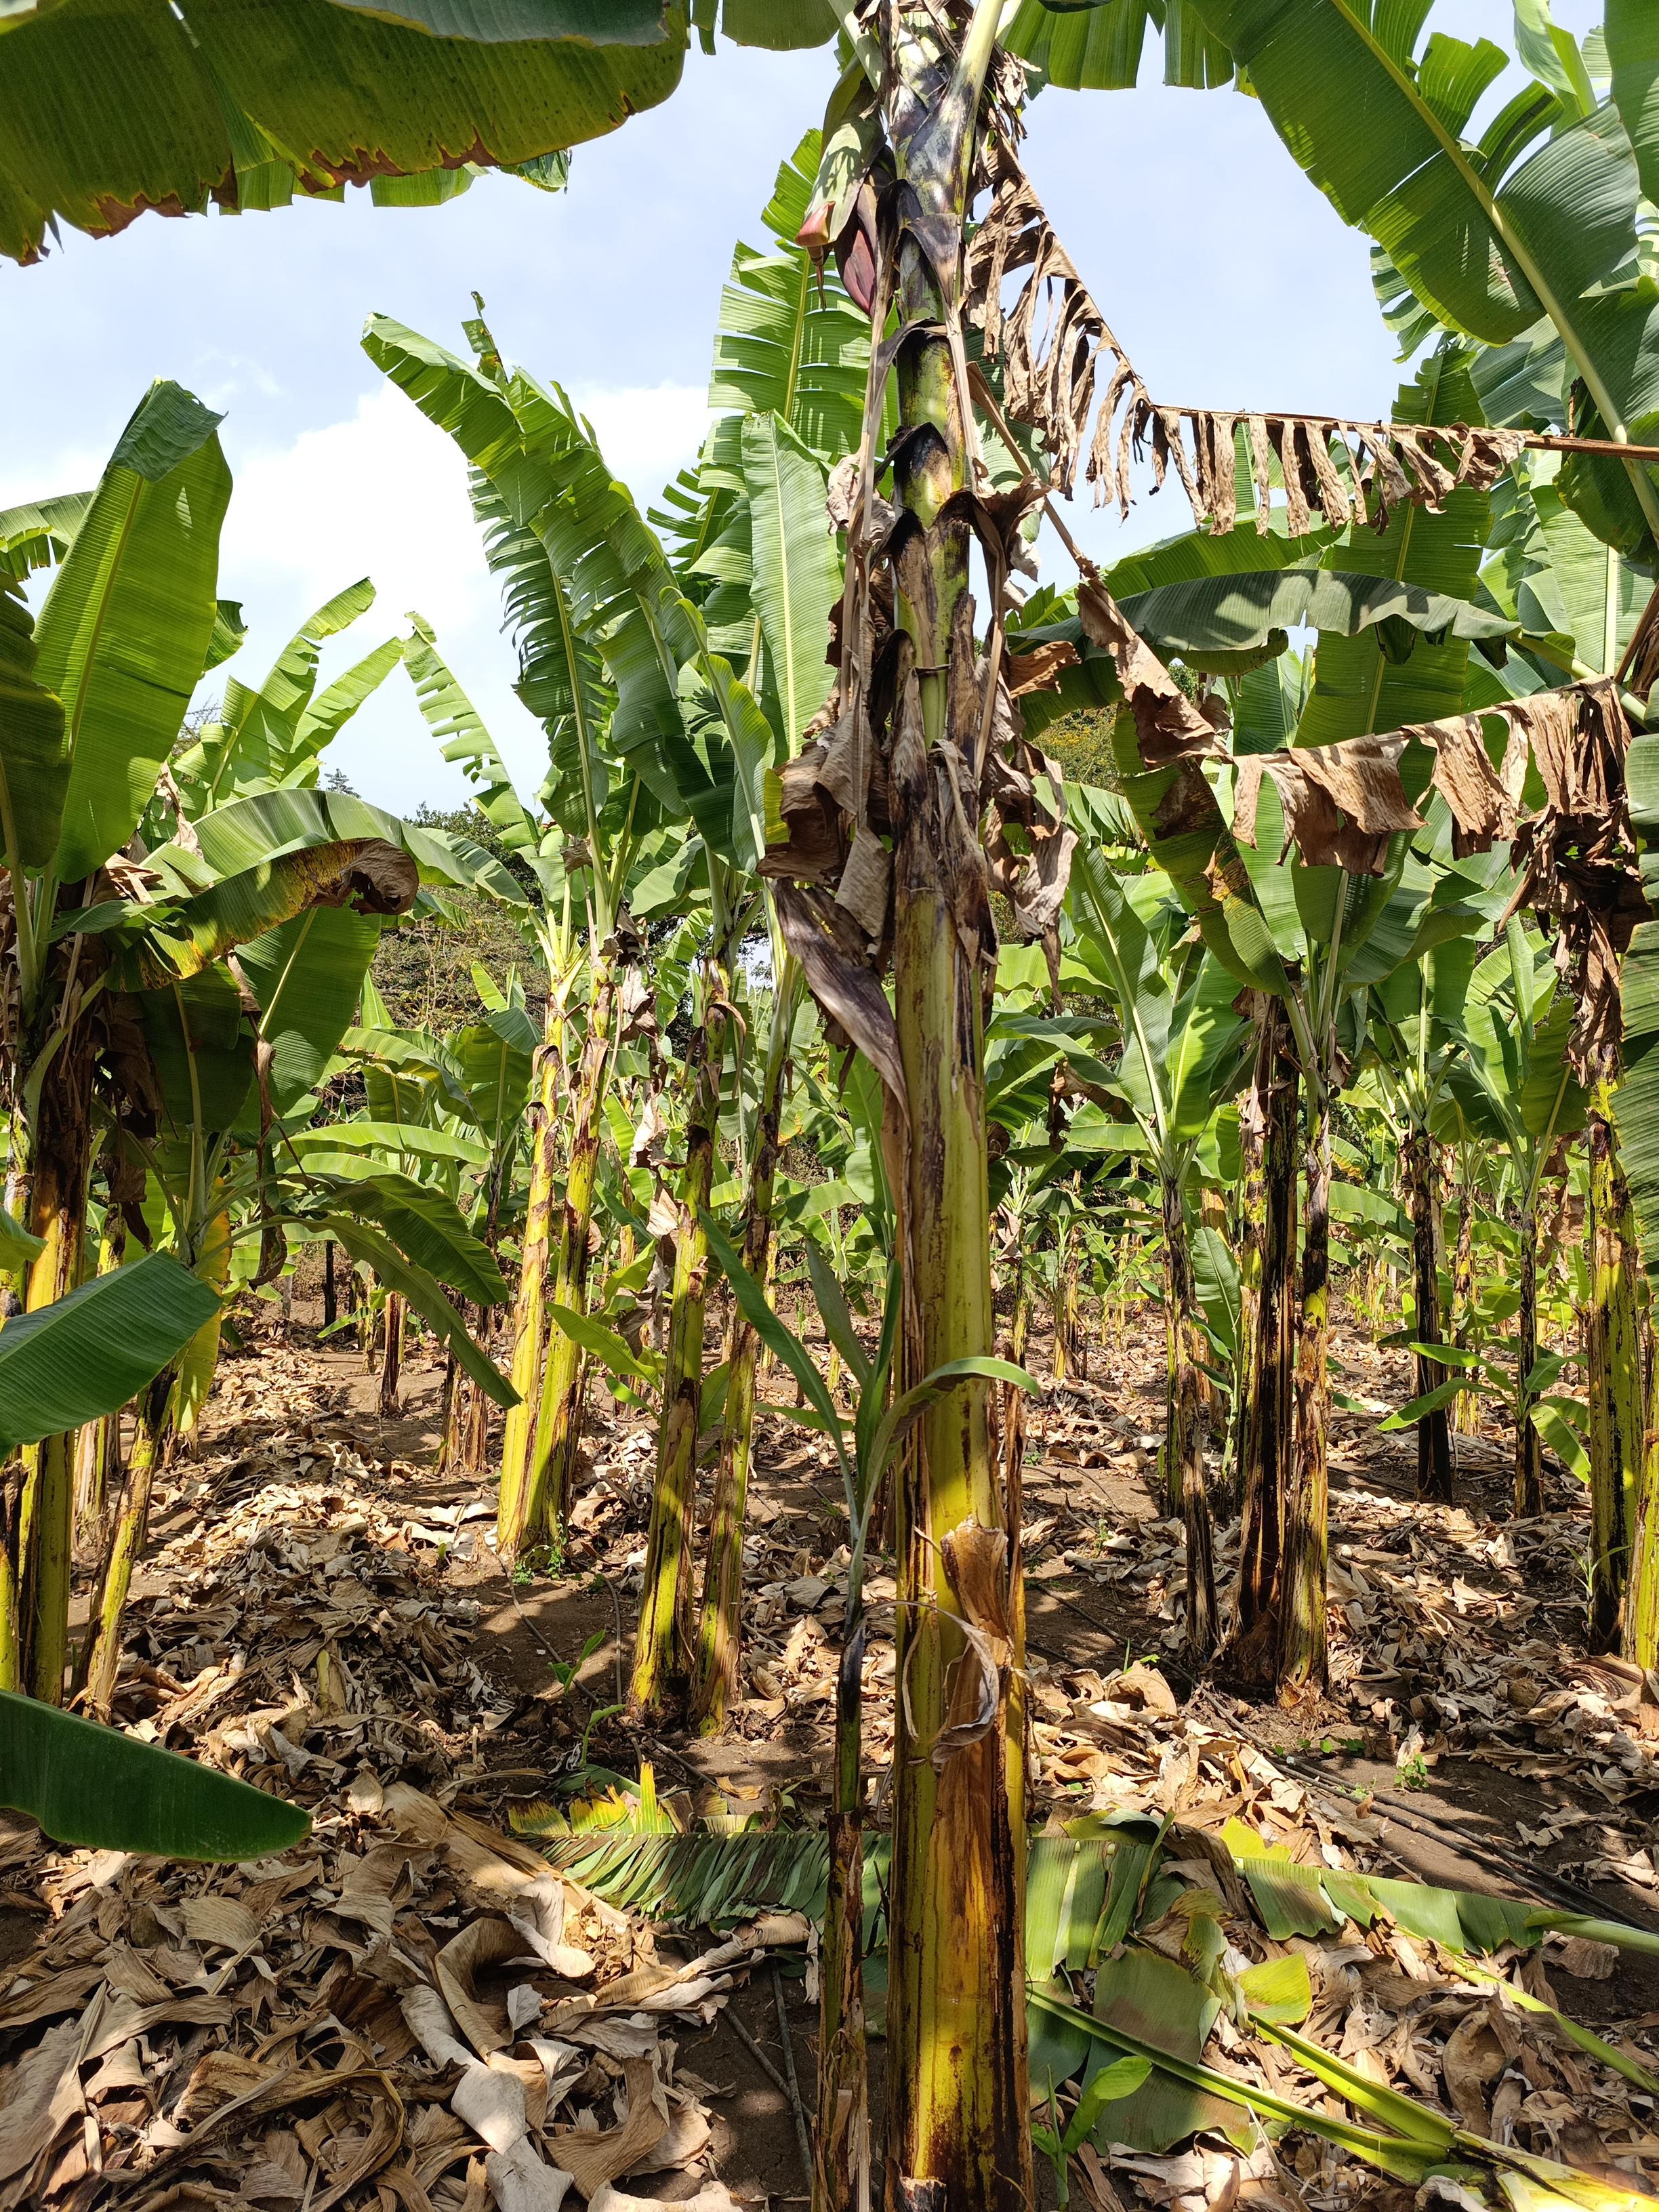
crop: banana
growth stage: flowering
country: Tanzania
